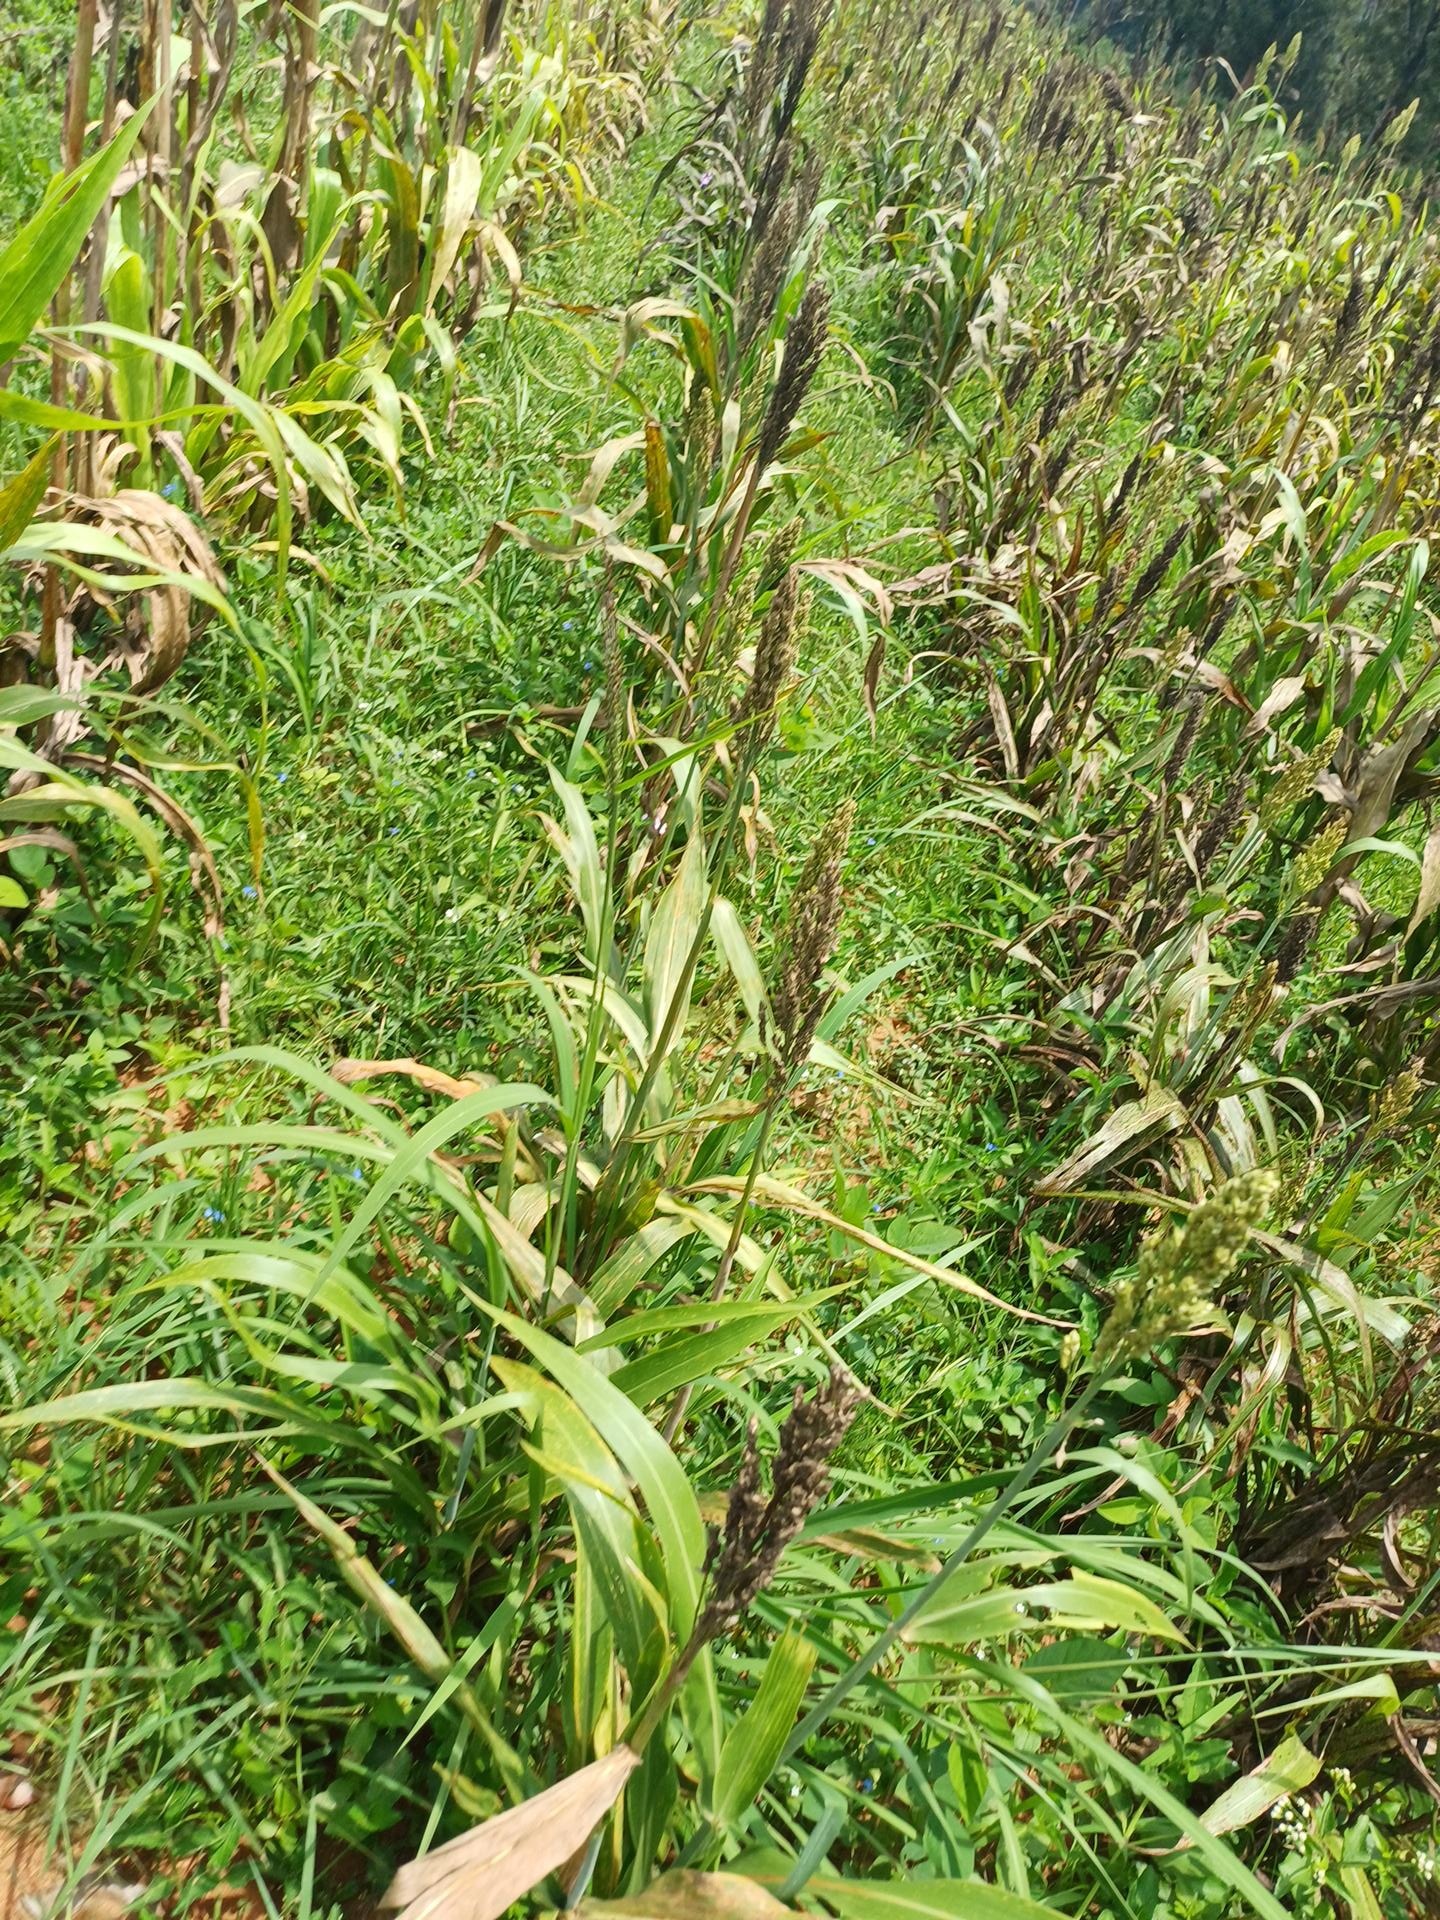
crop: sorghum
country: Kenya
